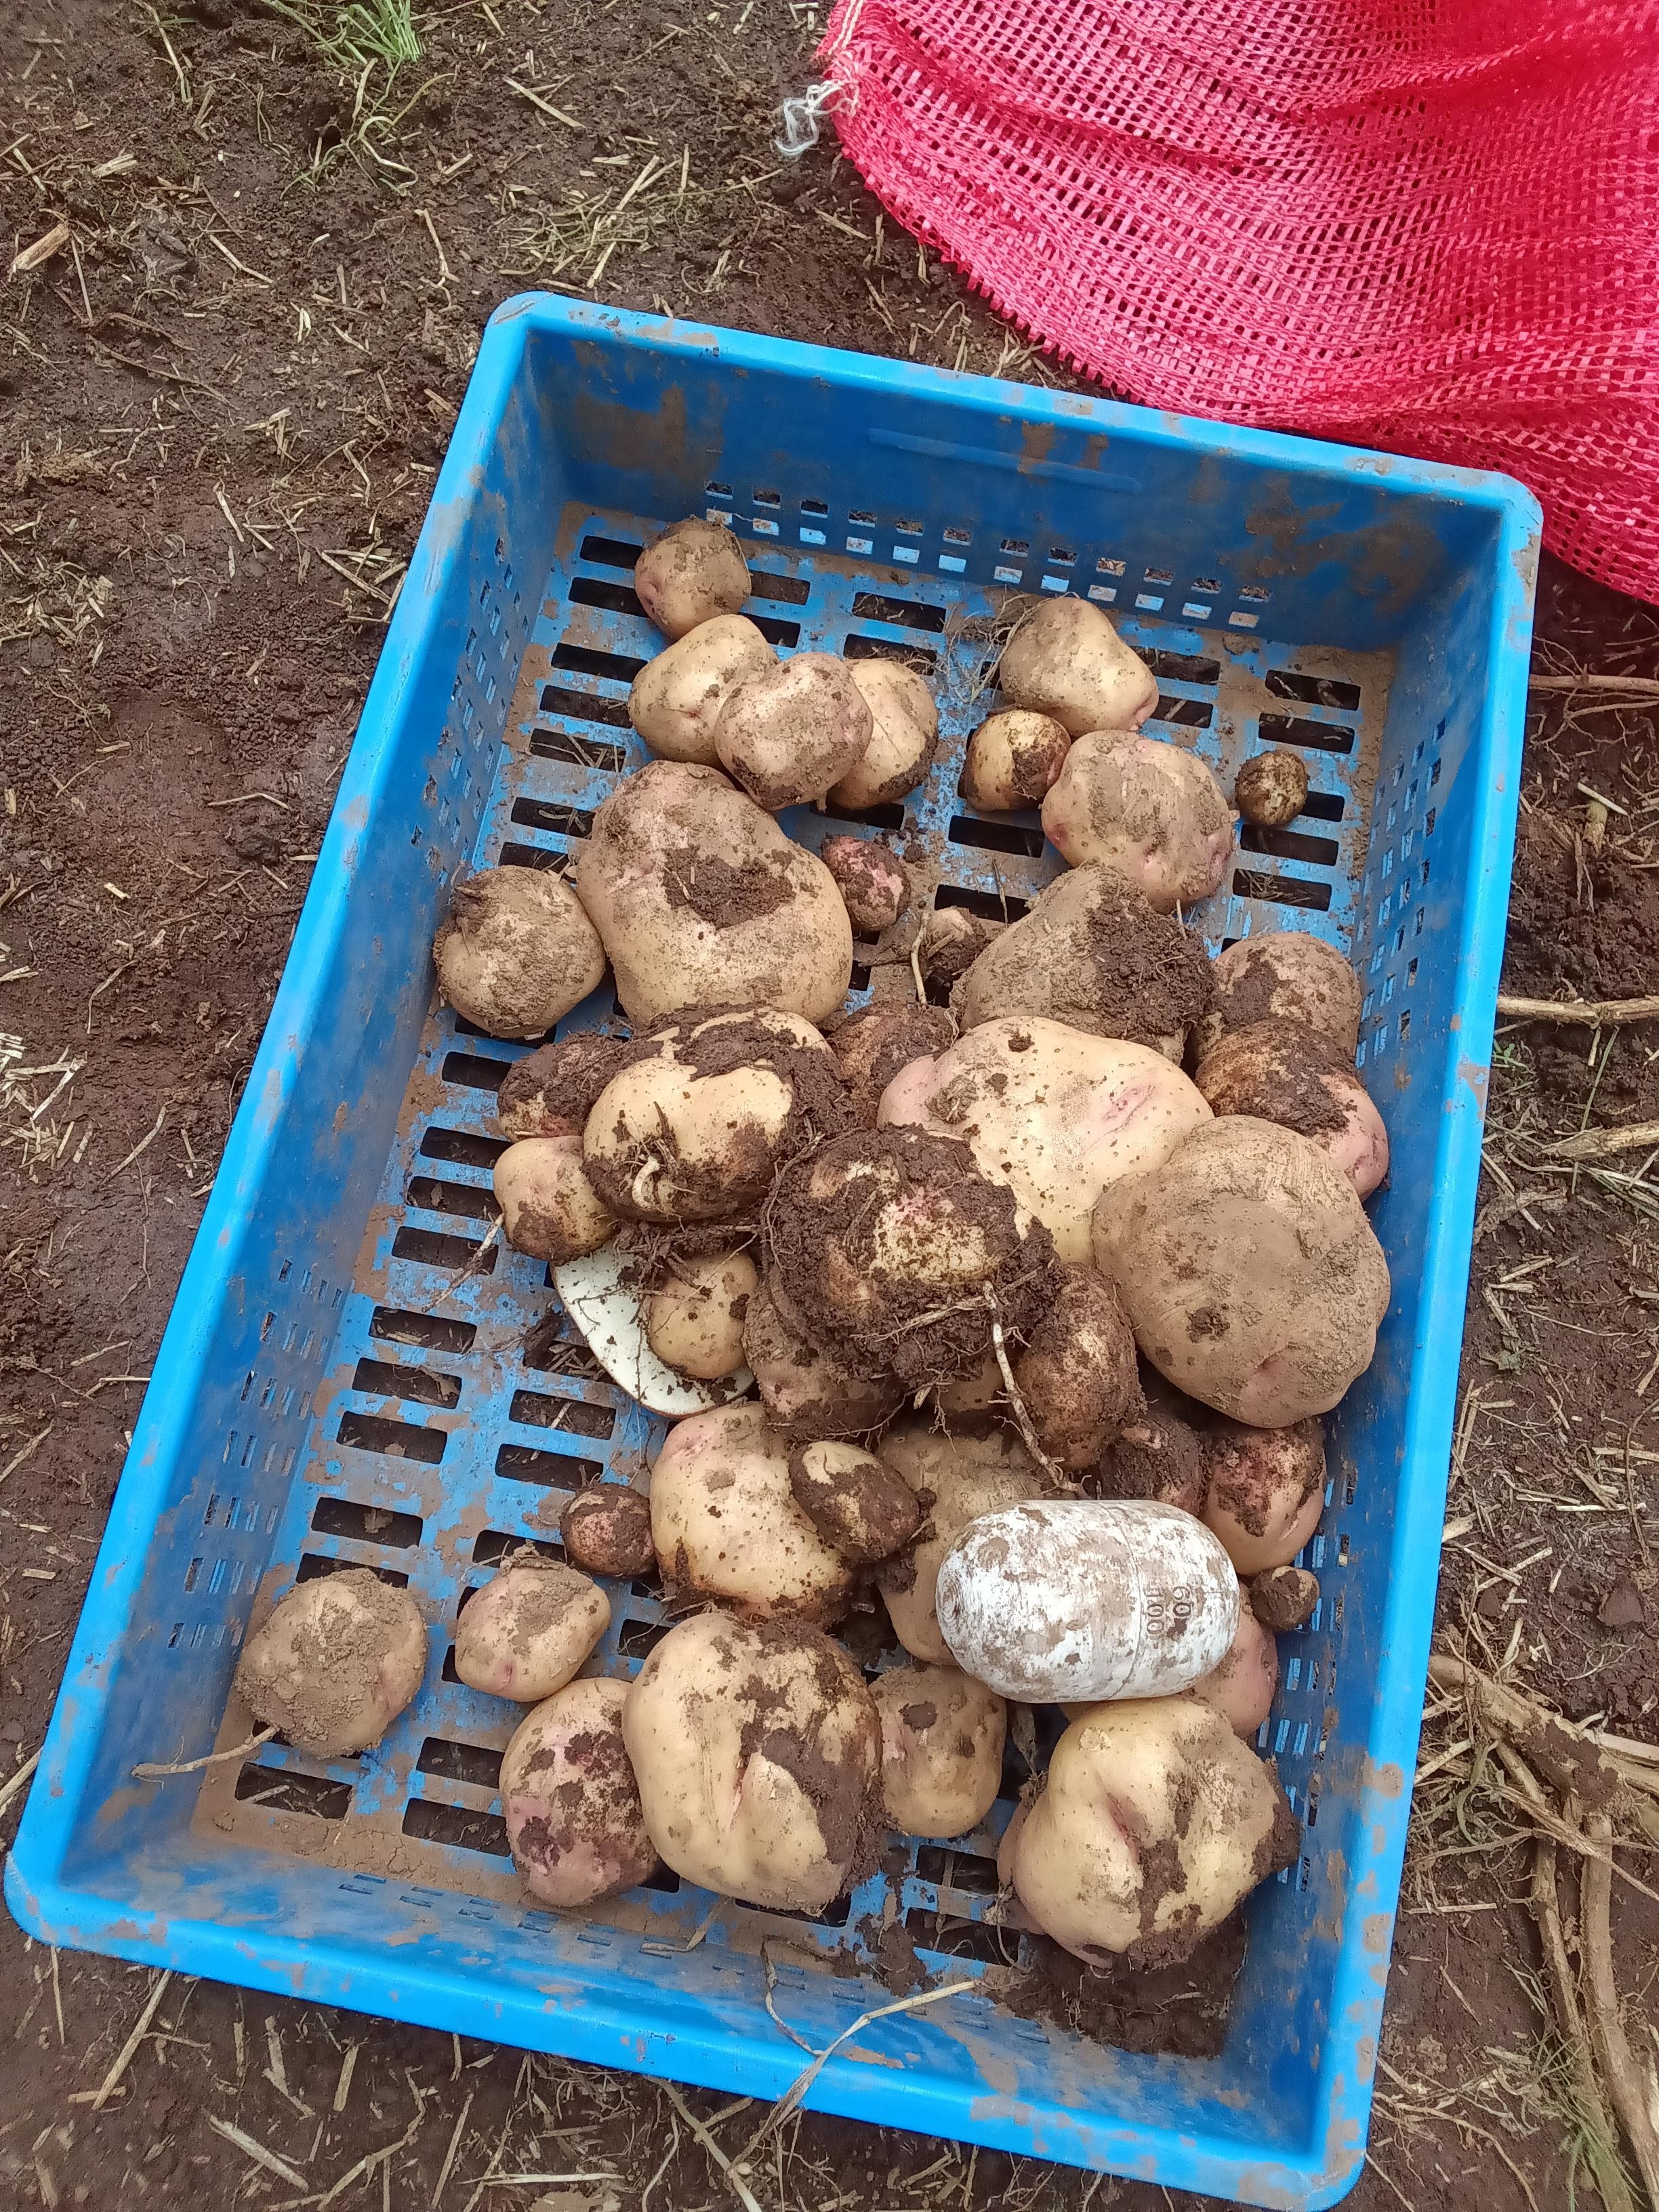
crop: potato
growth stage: harvest
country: Kenya
